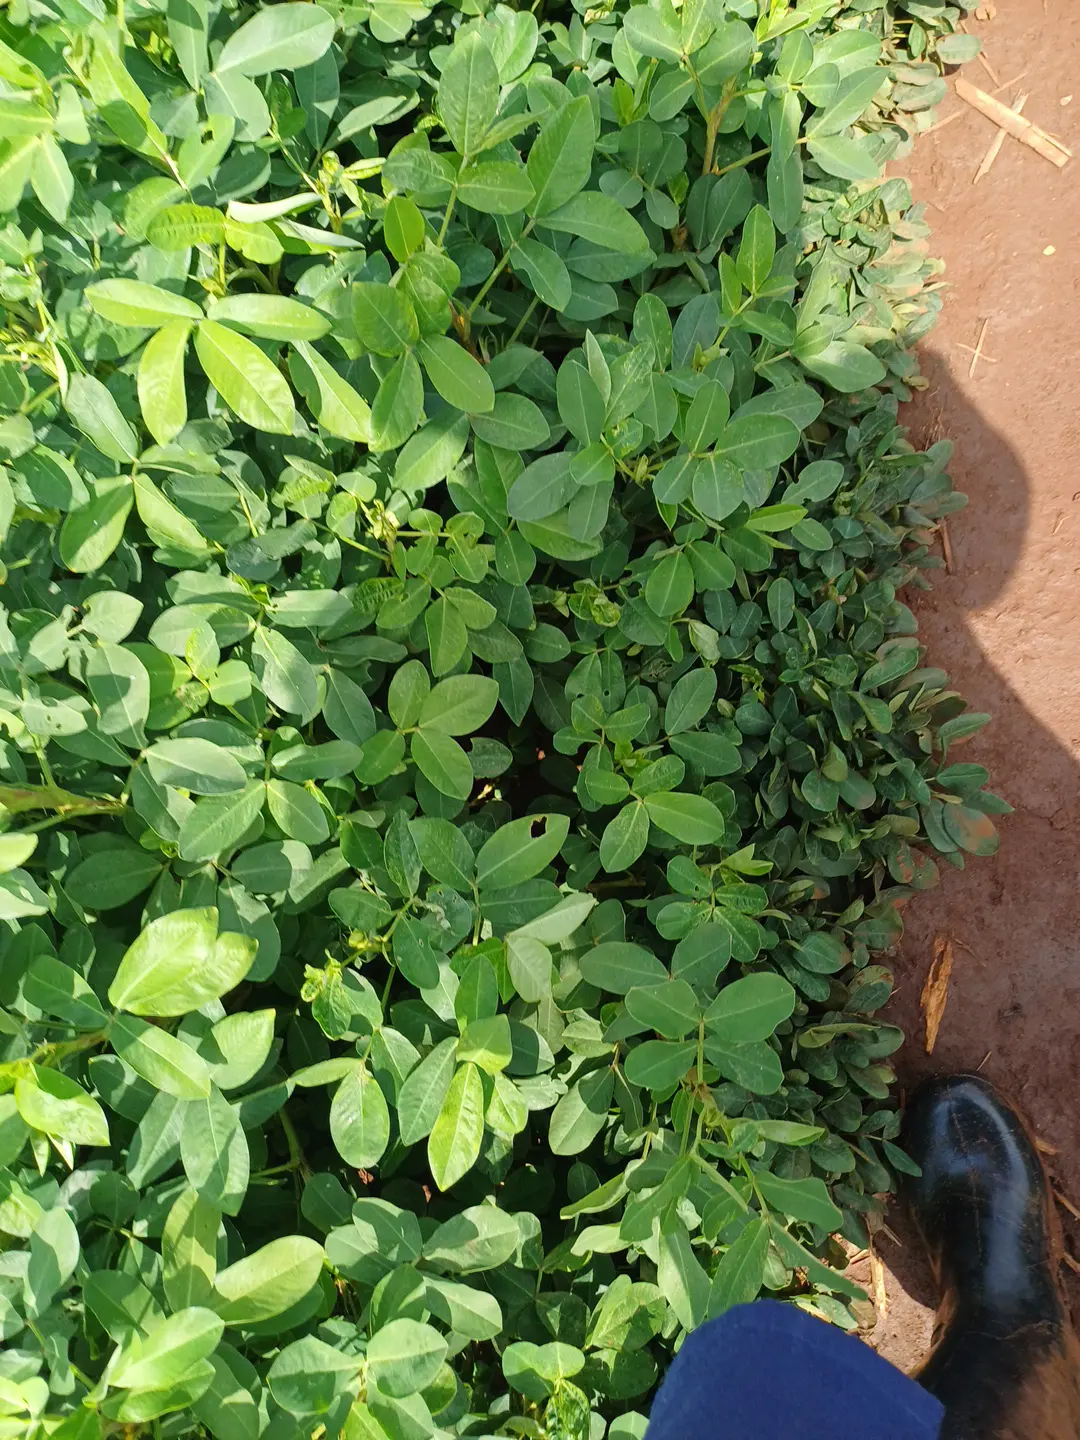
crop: groundnut
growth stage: pegging
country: Kenya
